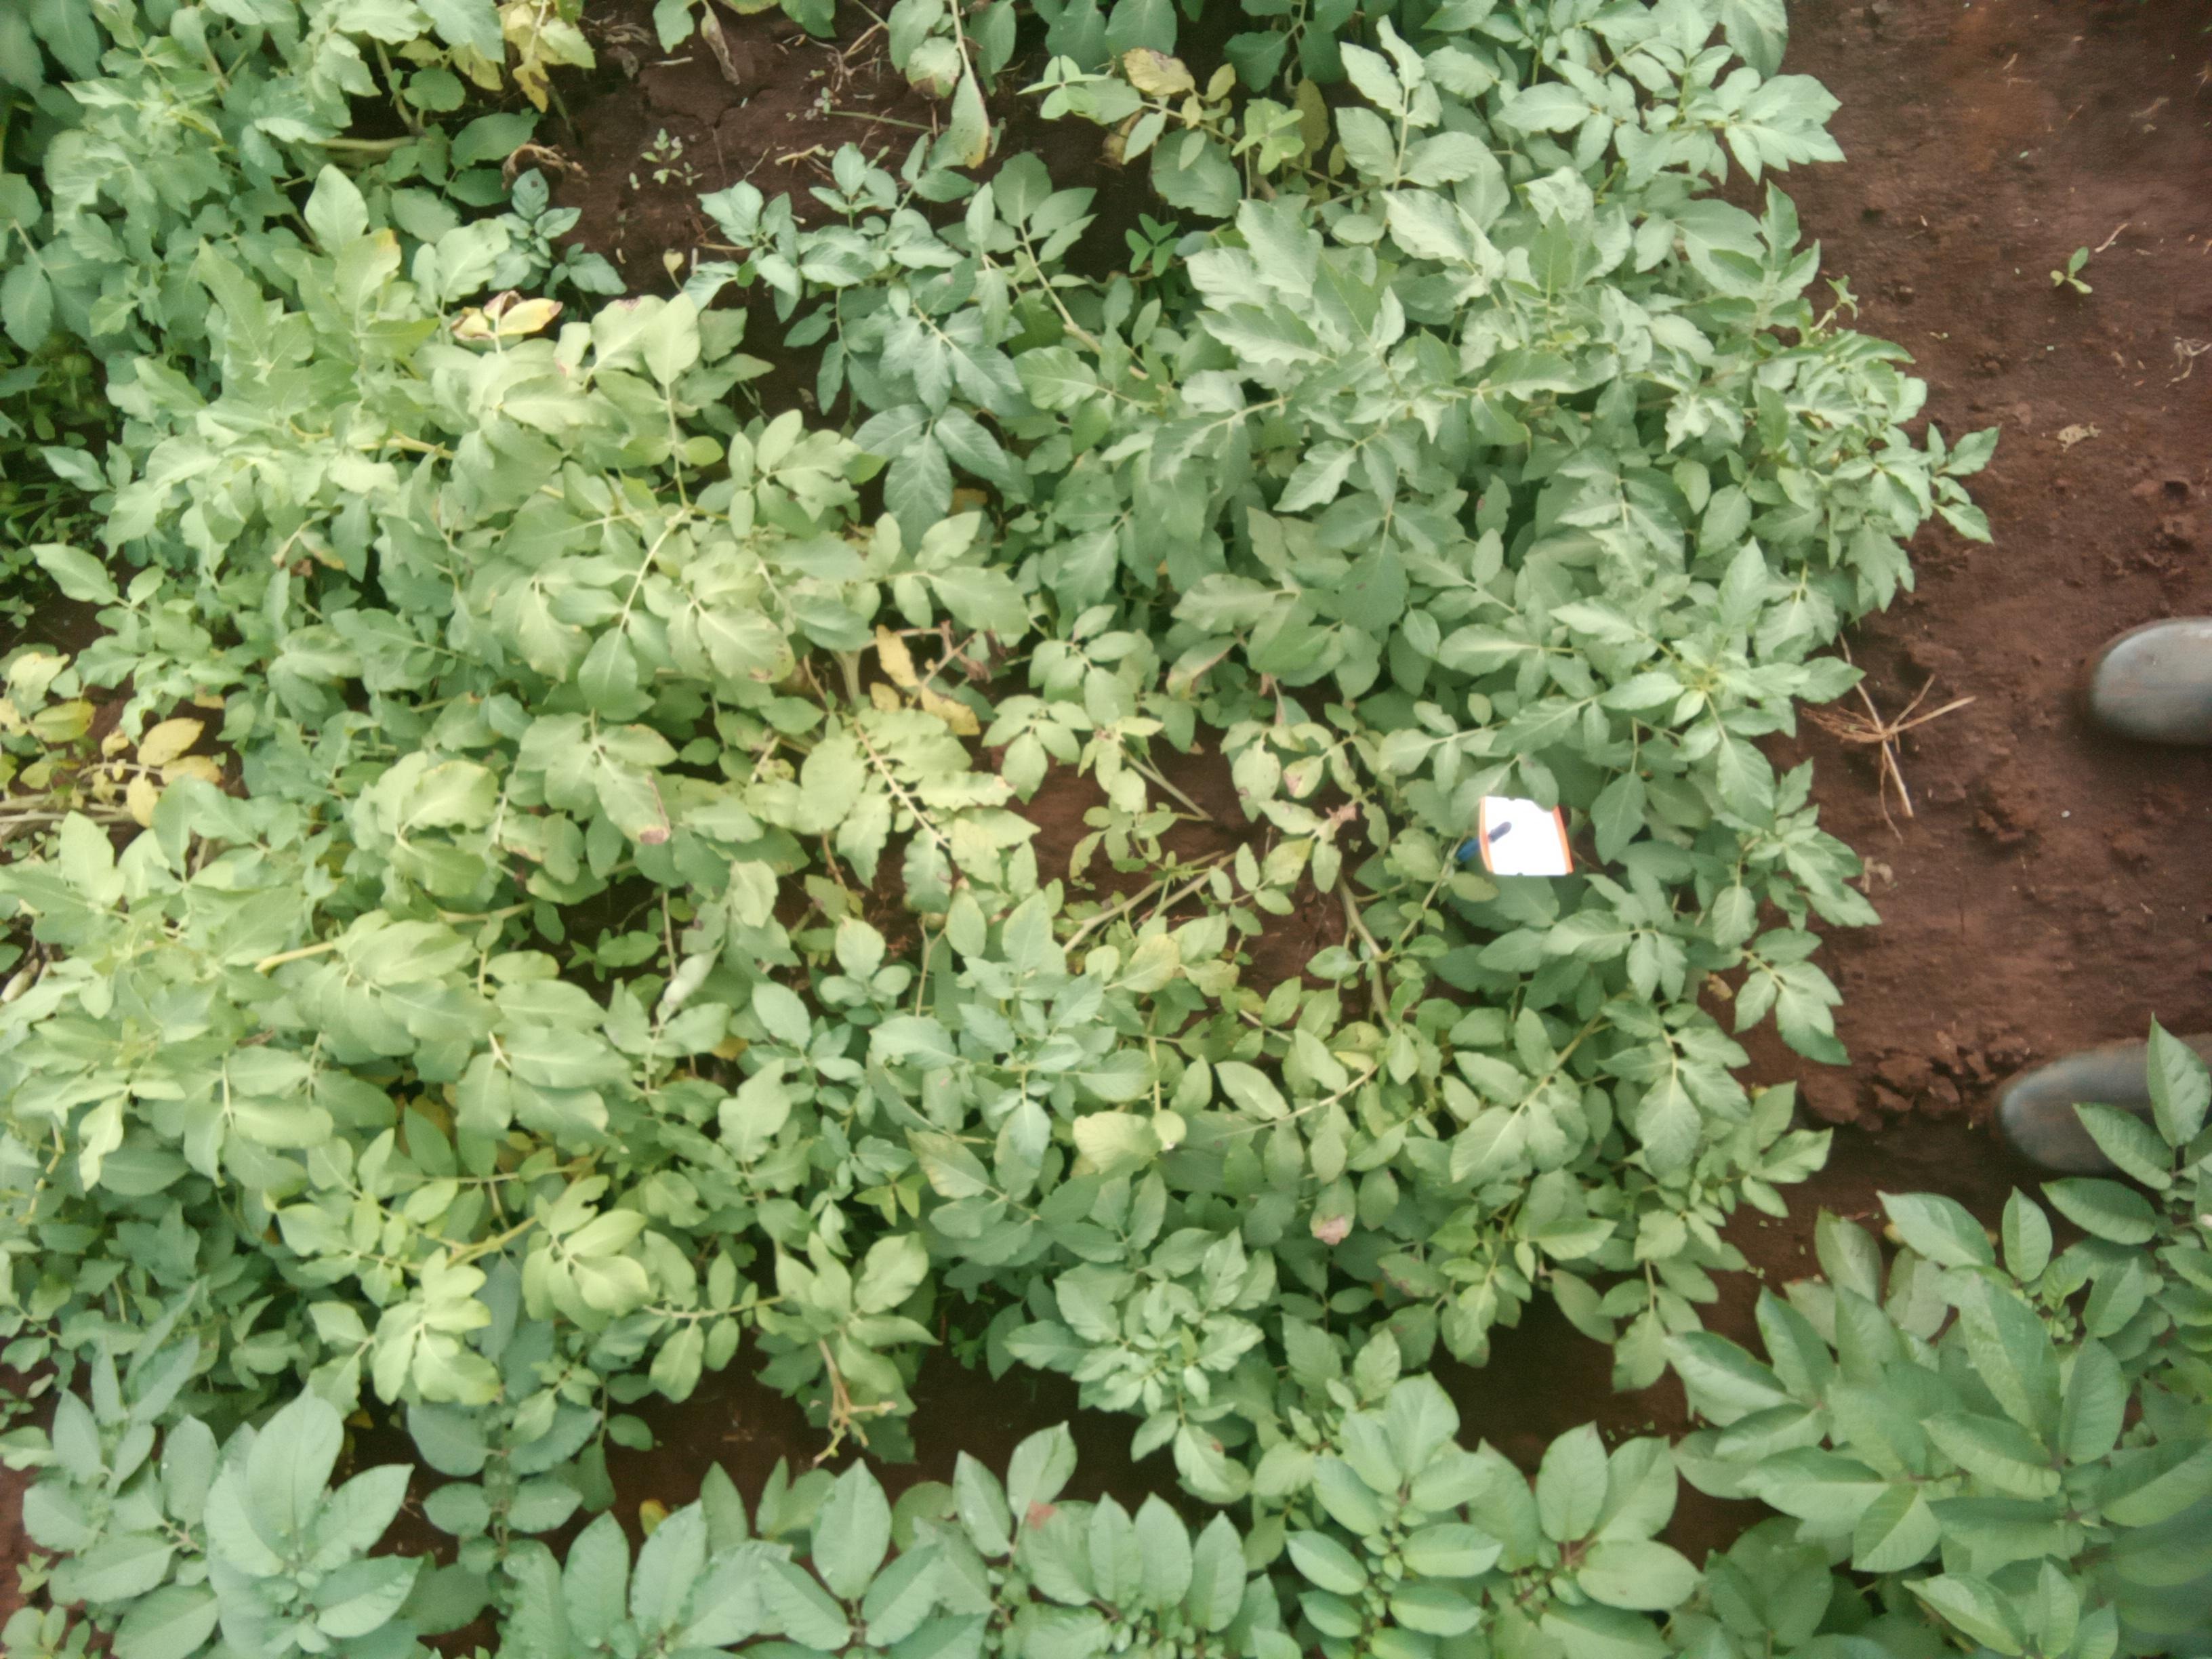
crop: potato
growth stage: harvest maturity
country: Kenya
